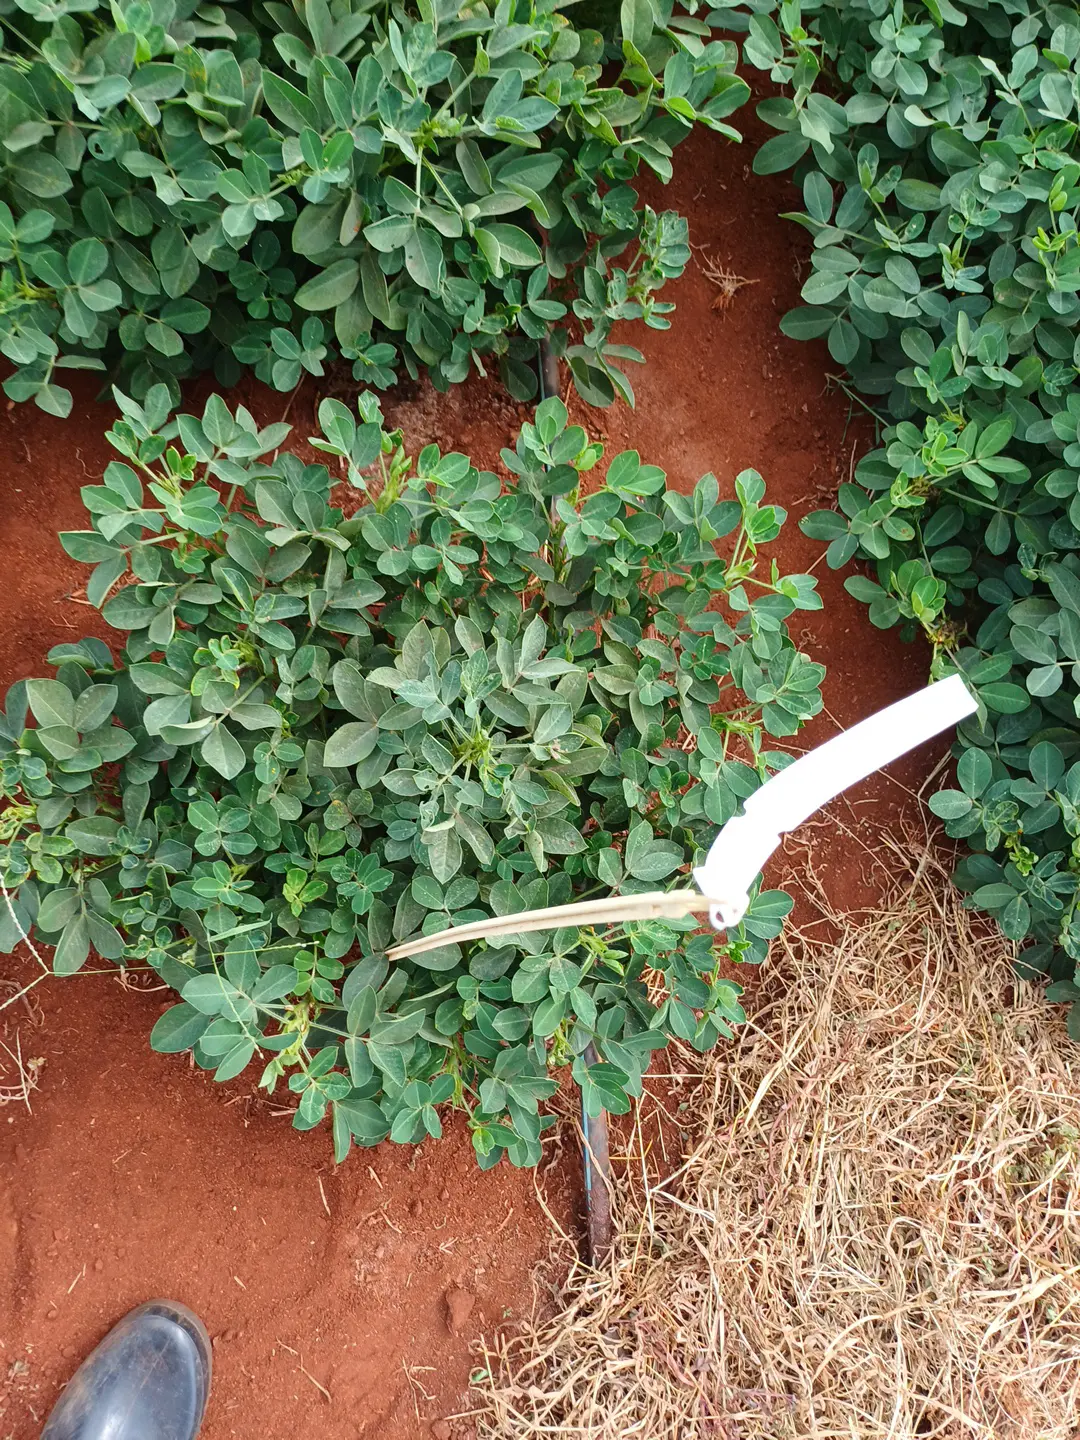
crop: groundnut
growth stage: pegging
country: Kenya
